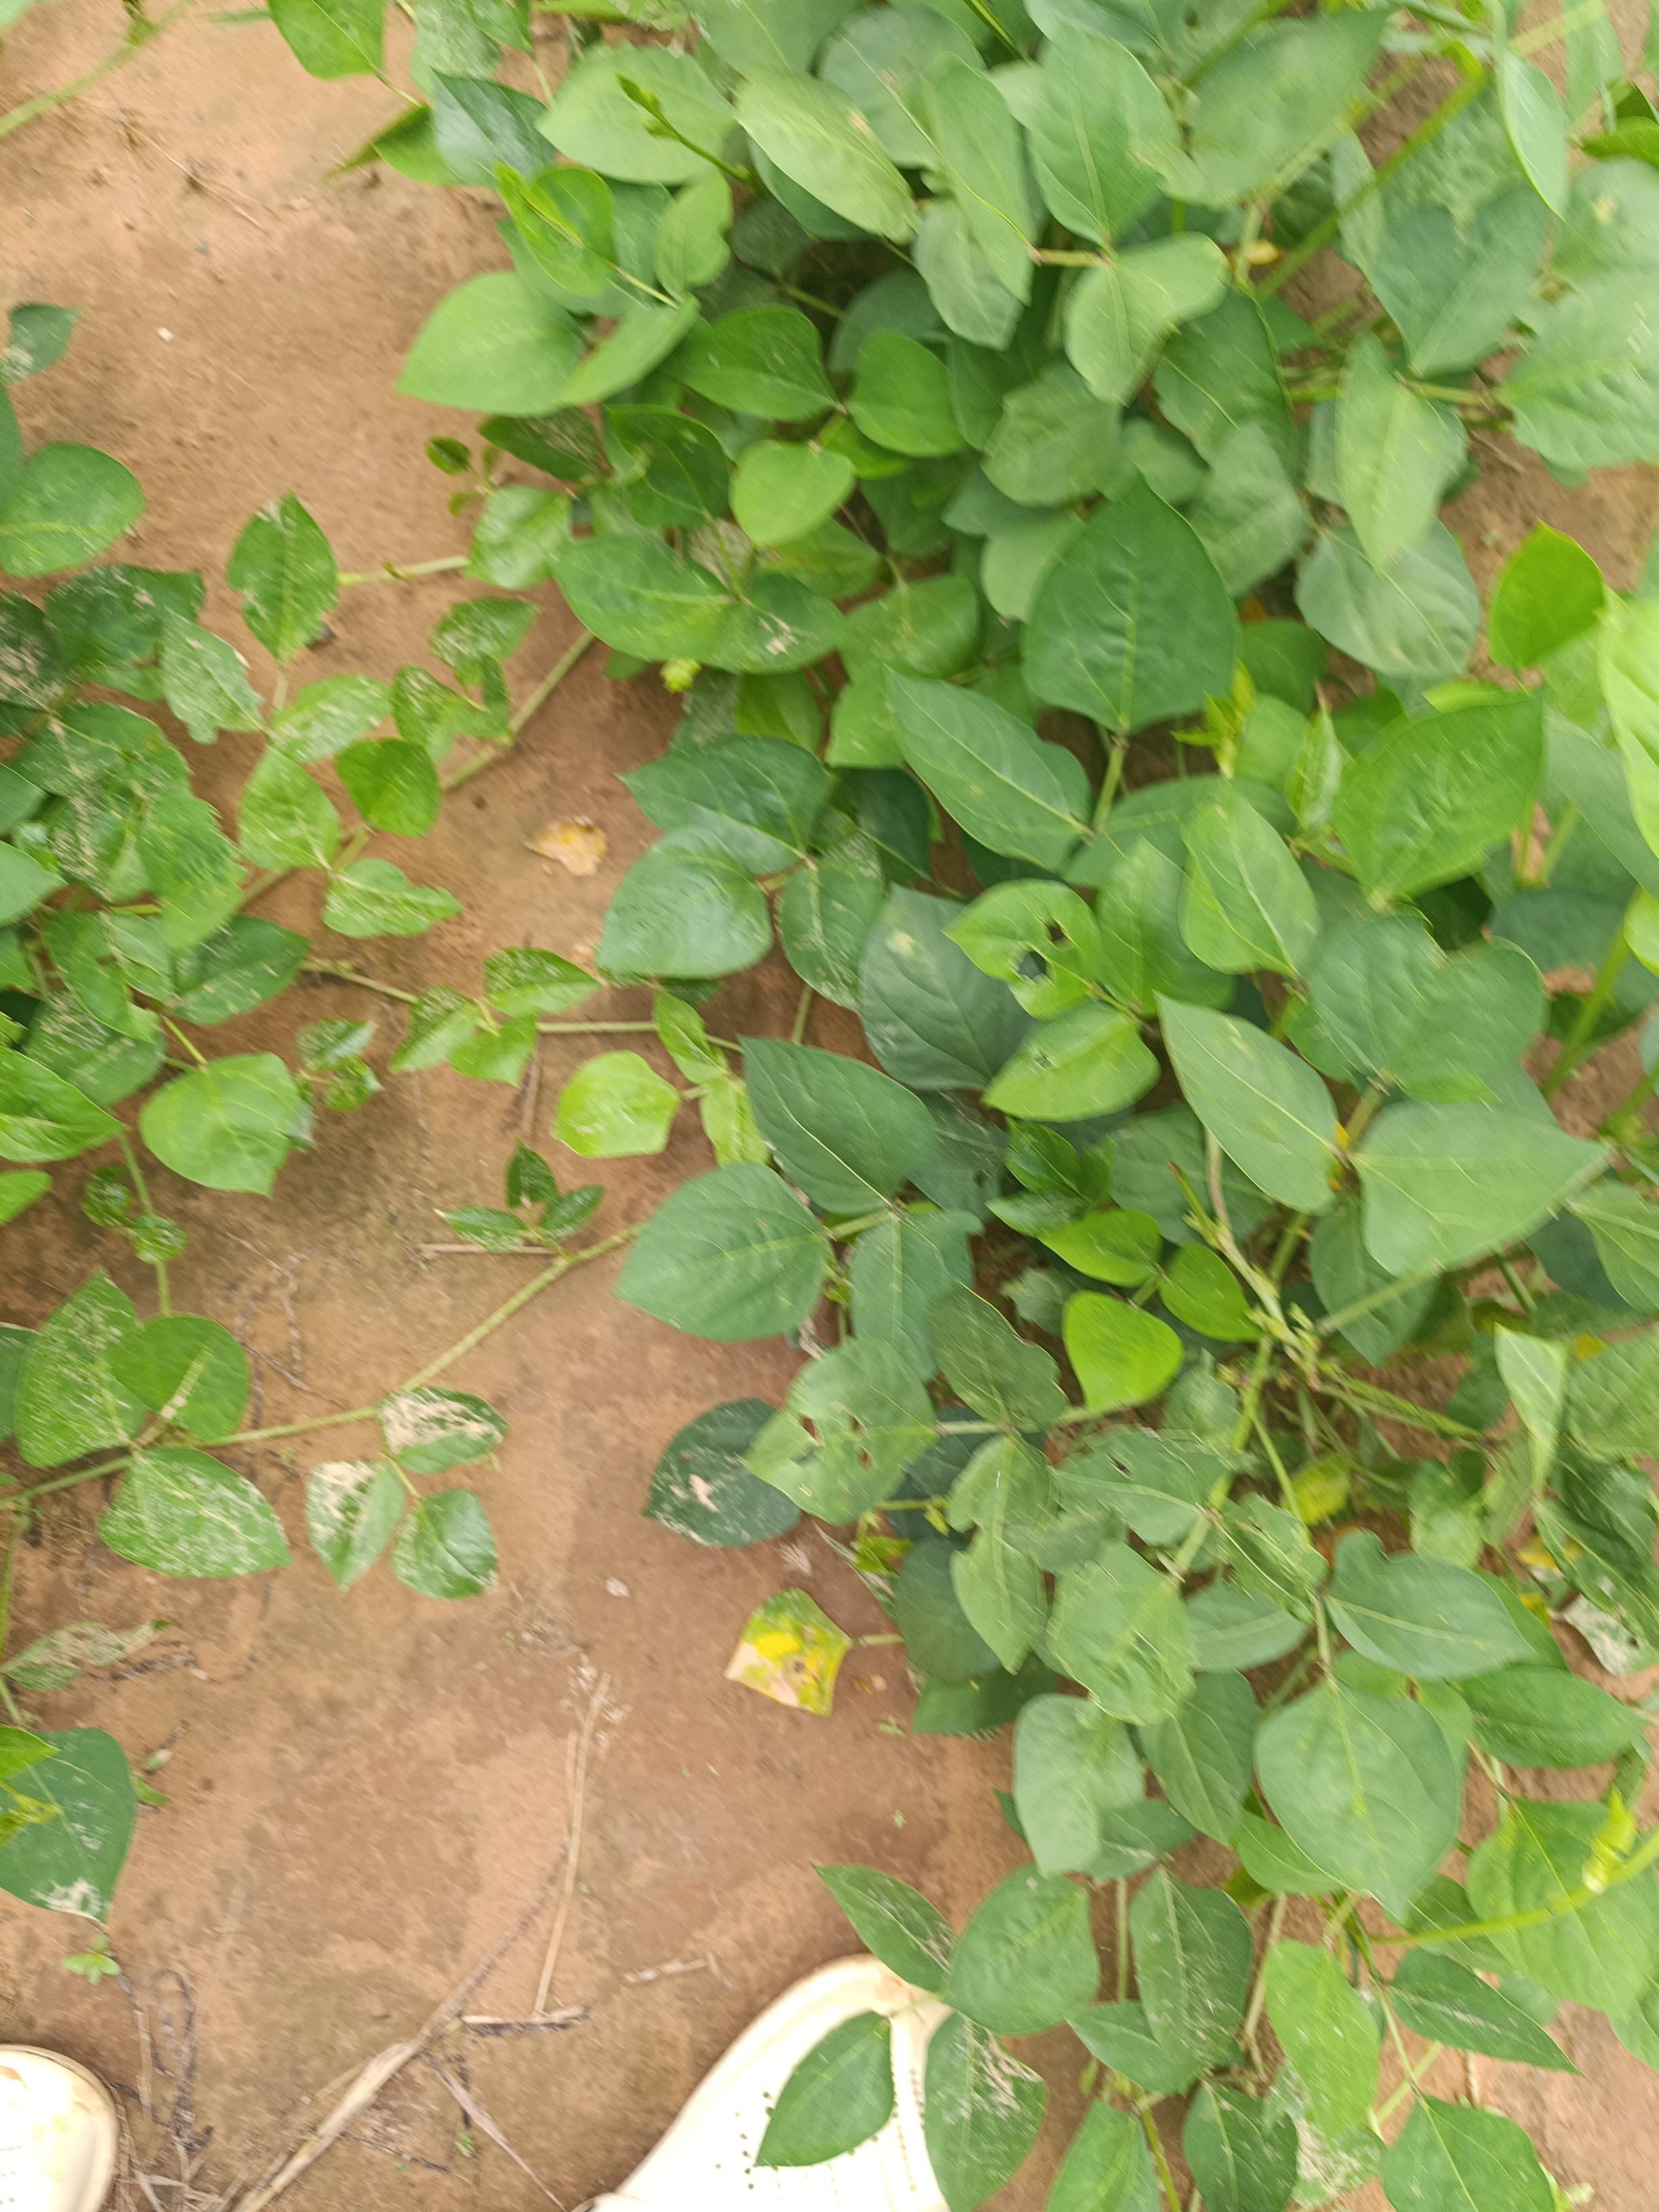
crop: cowpea
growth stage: vegetative
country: Nigeria
